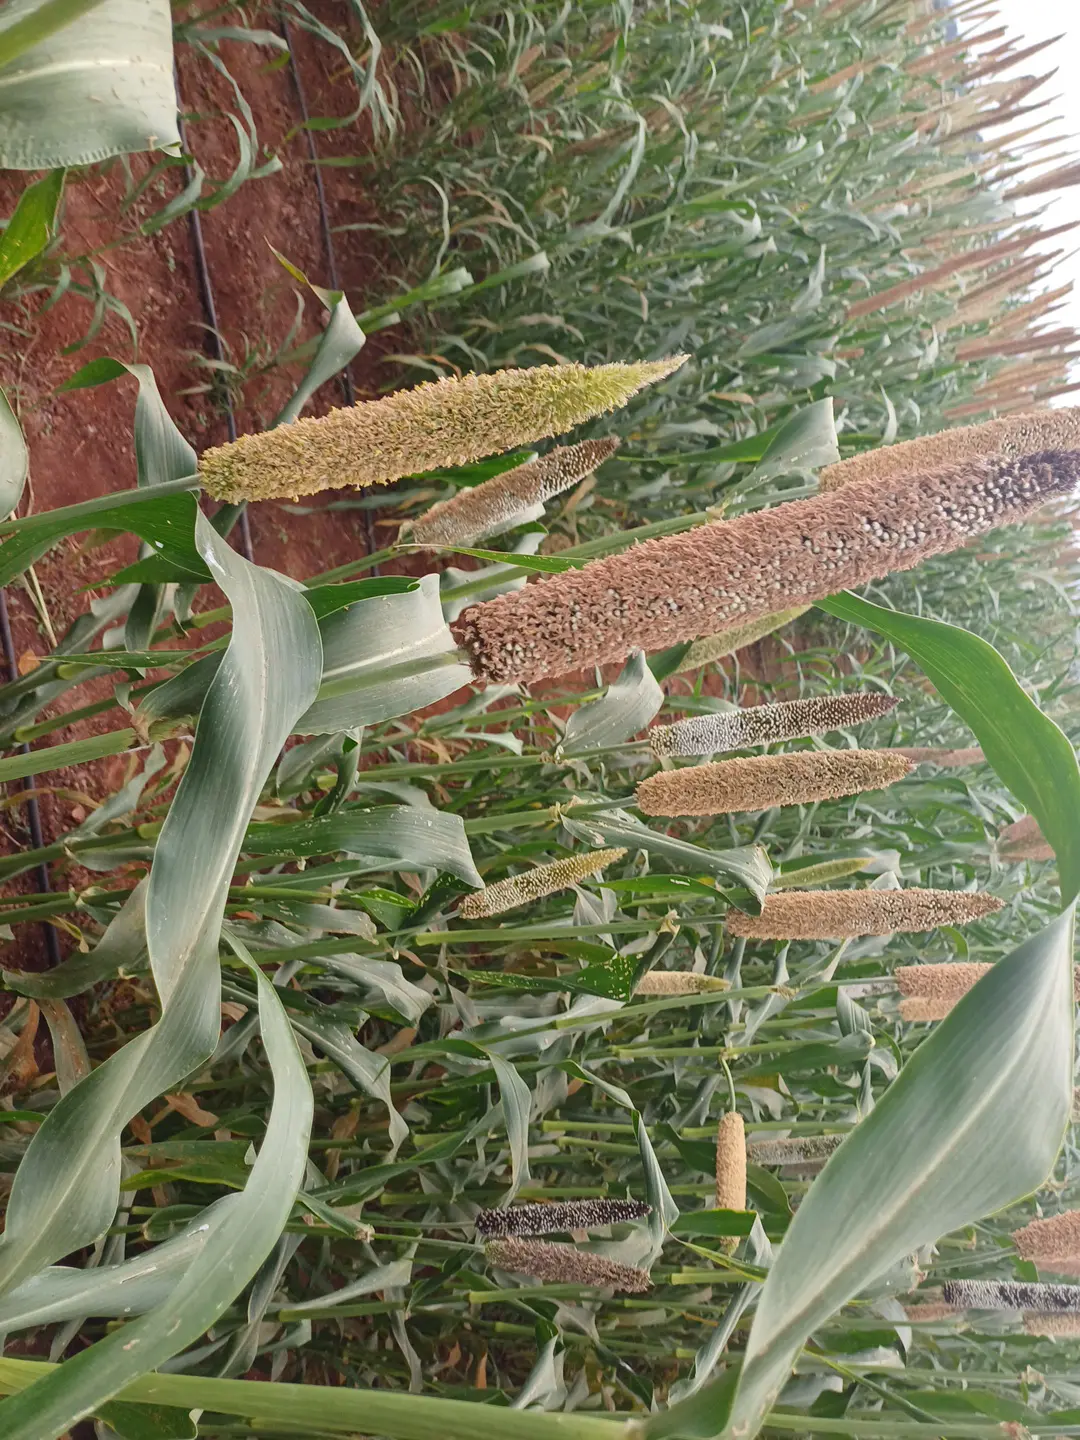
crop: pearl millet
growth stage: filling grain
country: Kenya
